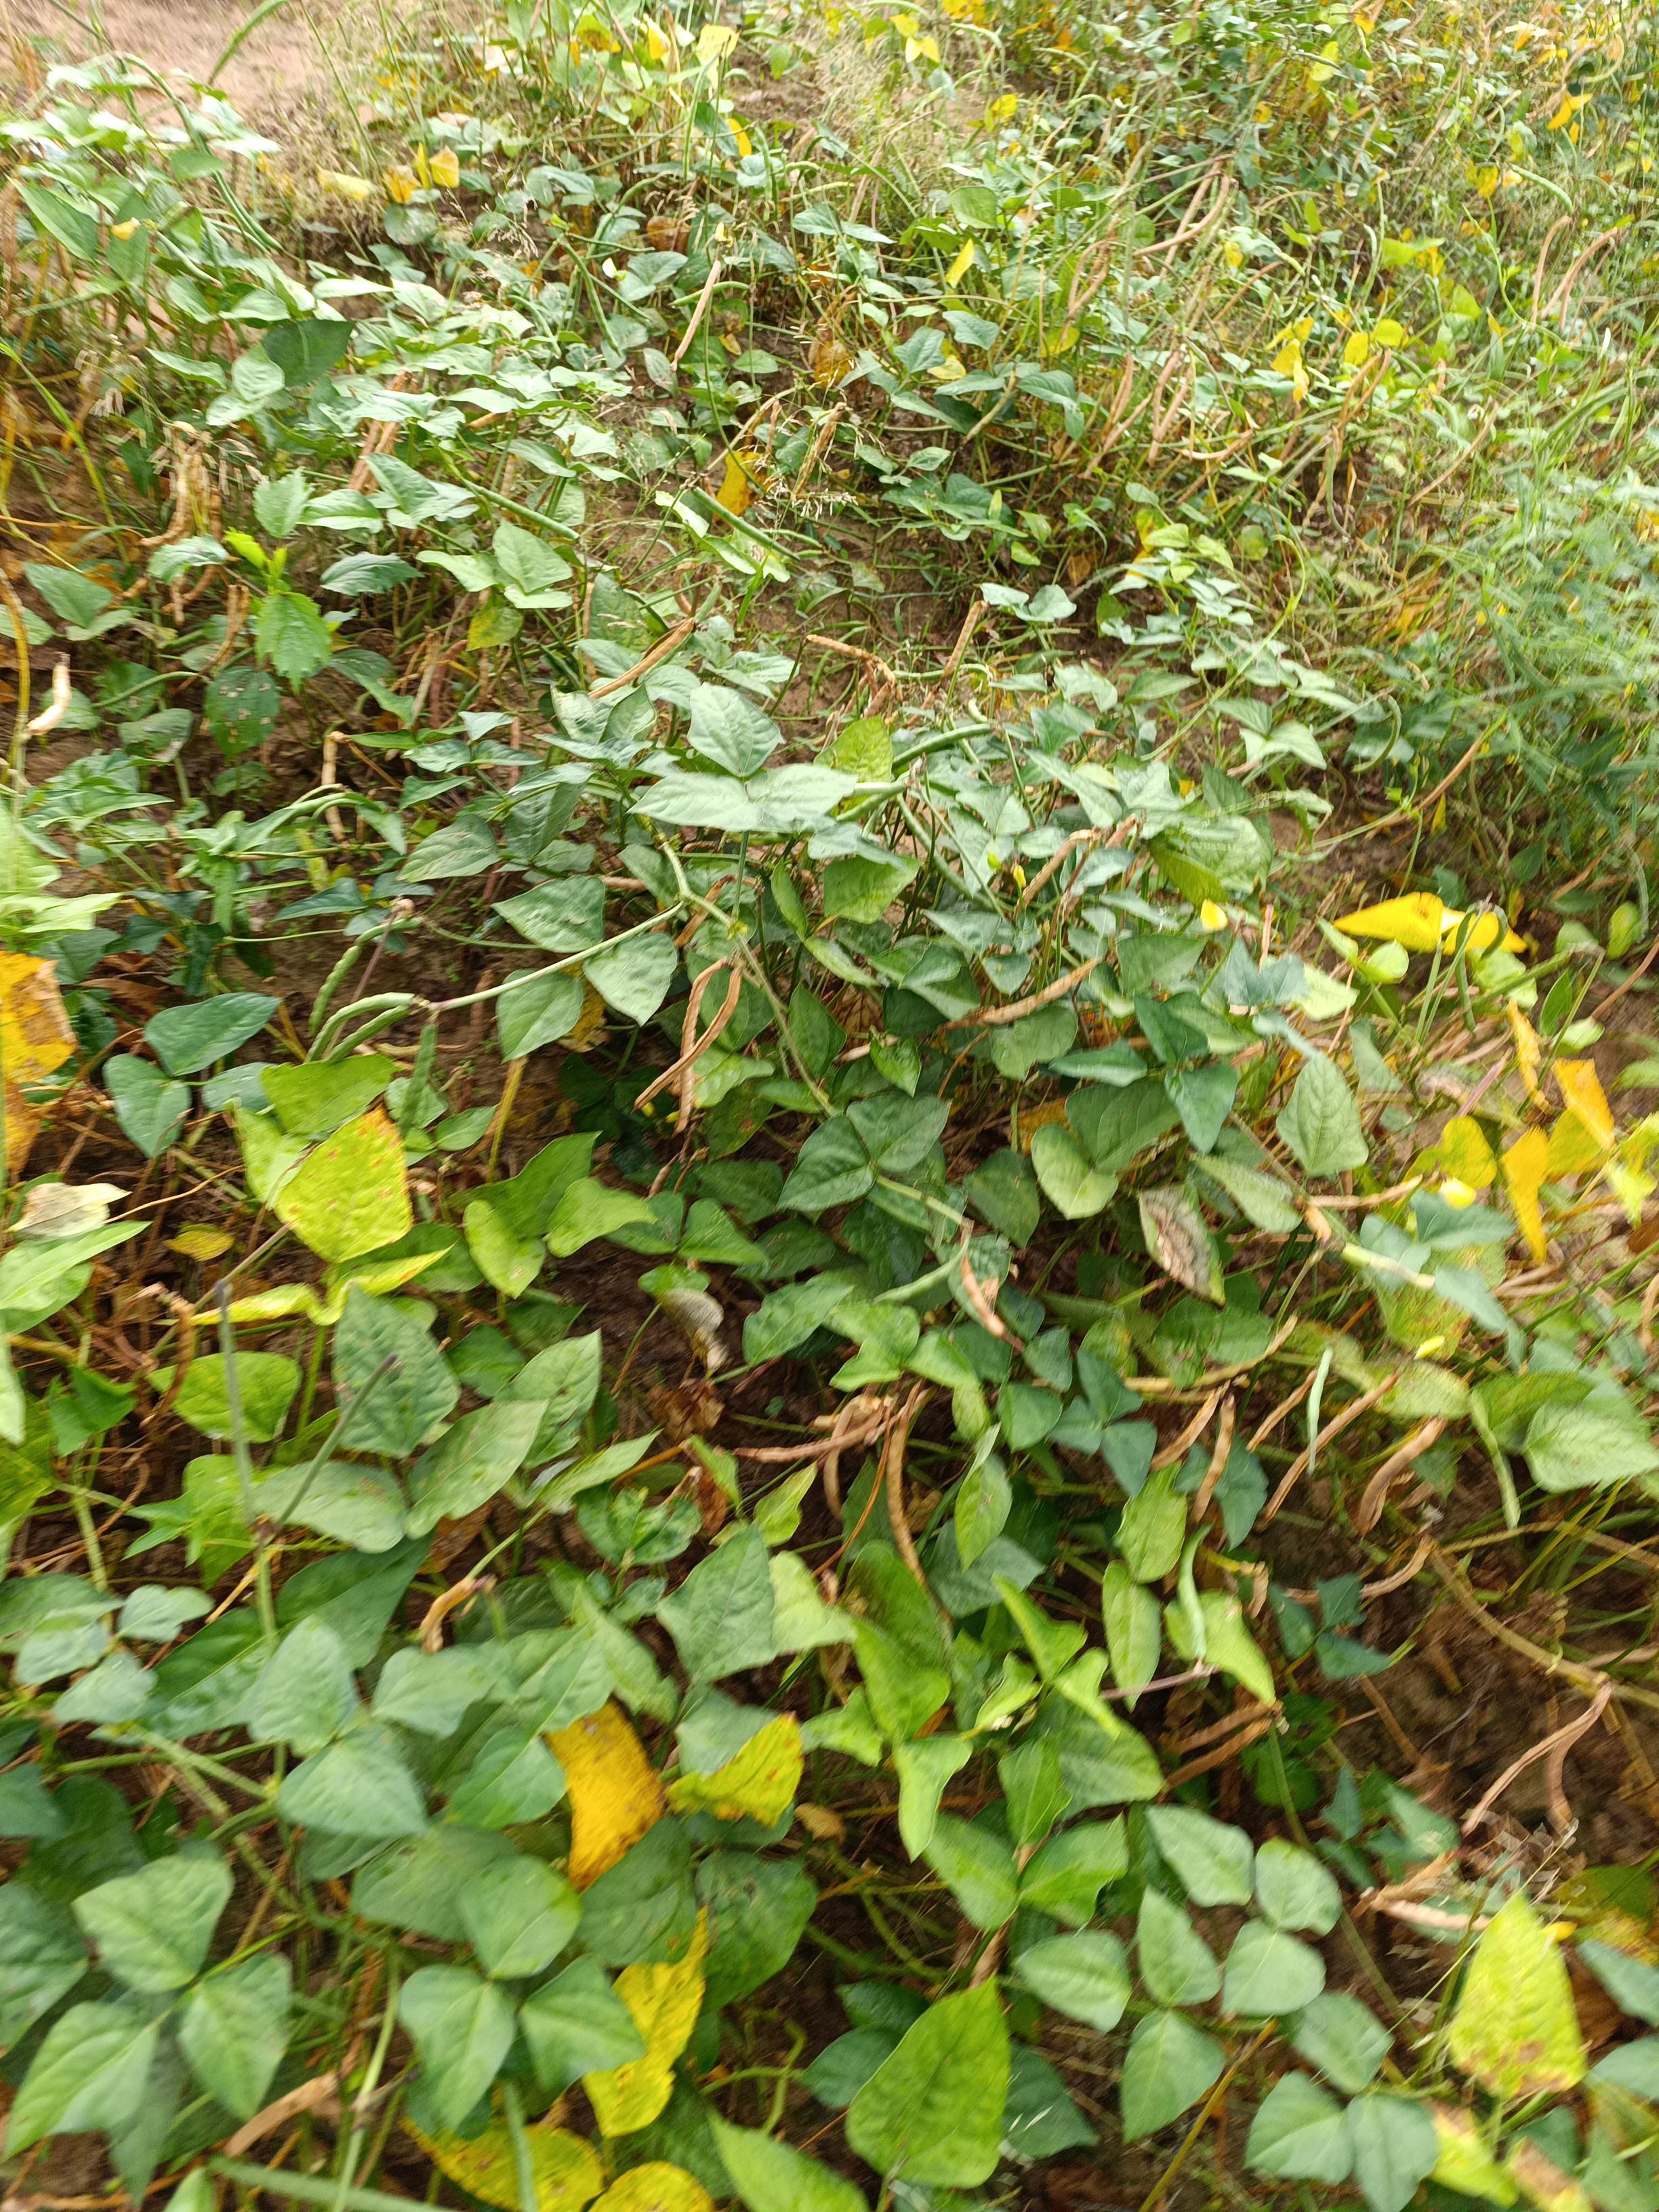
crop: cowpea
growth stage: maturity
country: Nigeria
